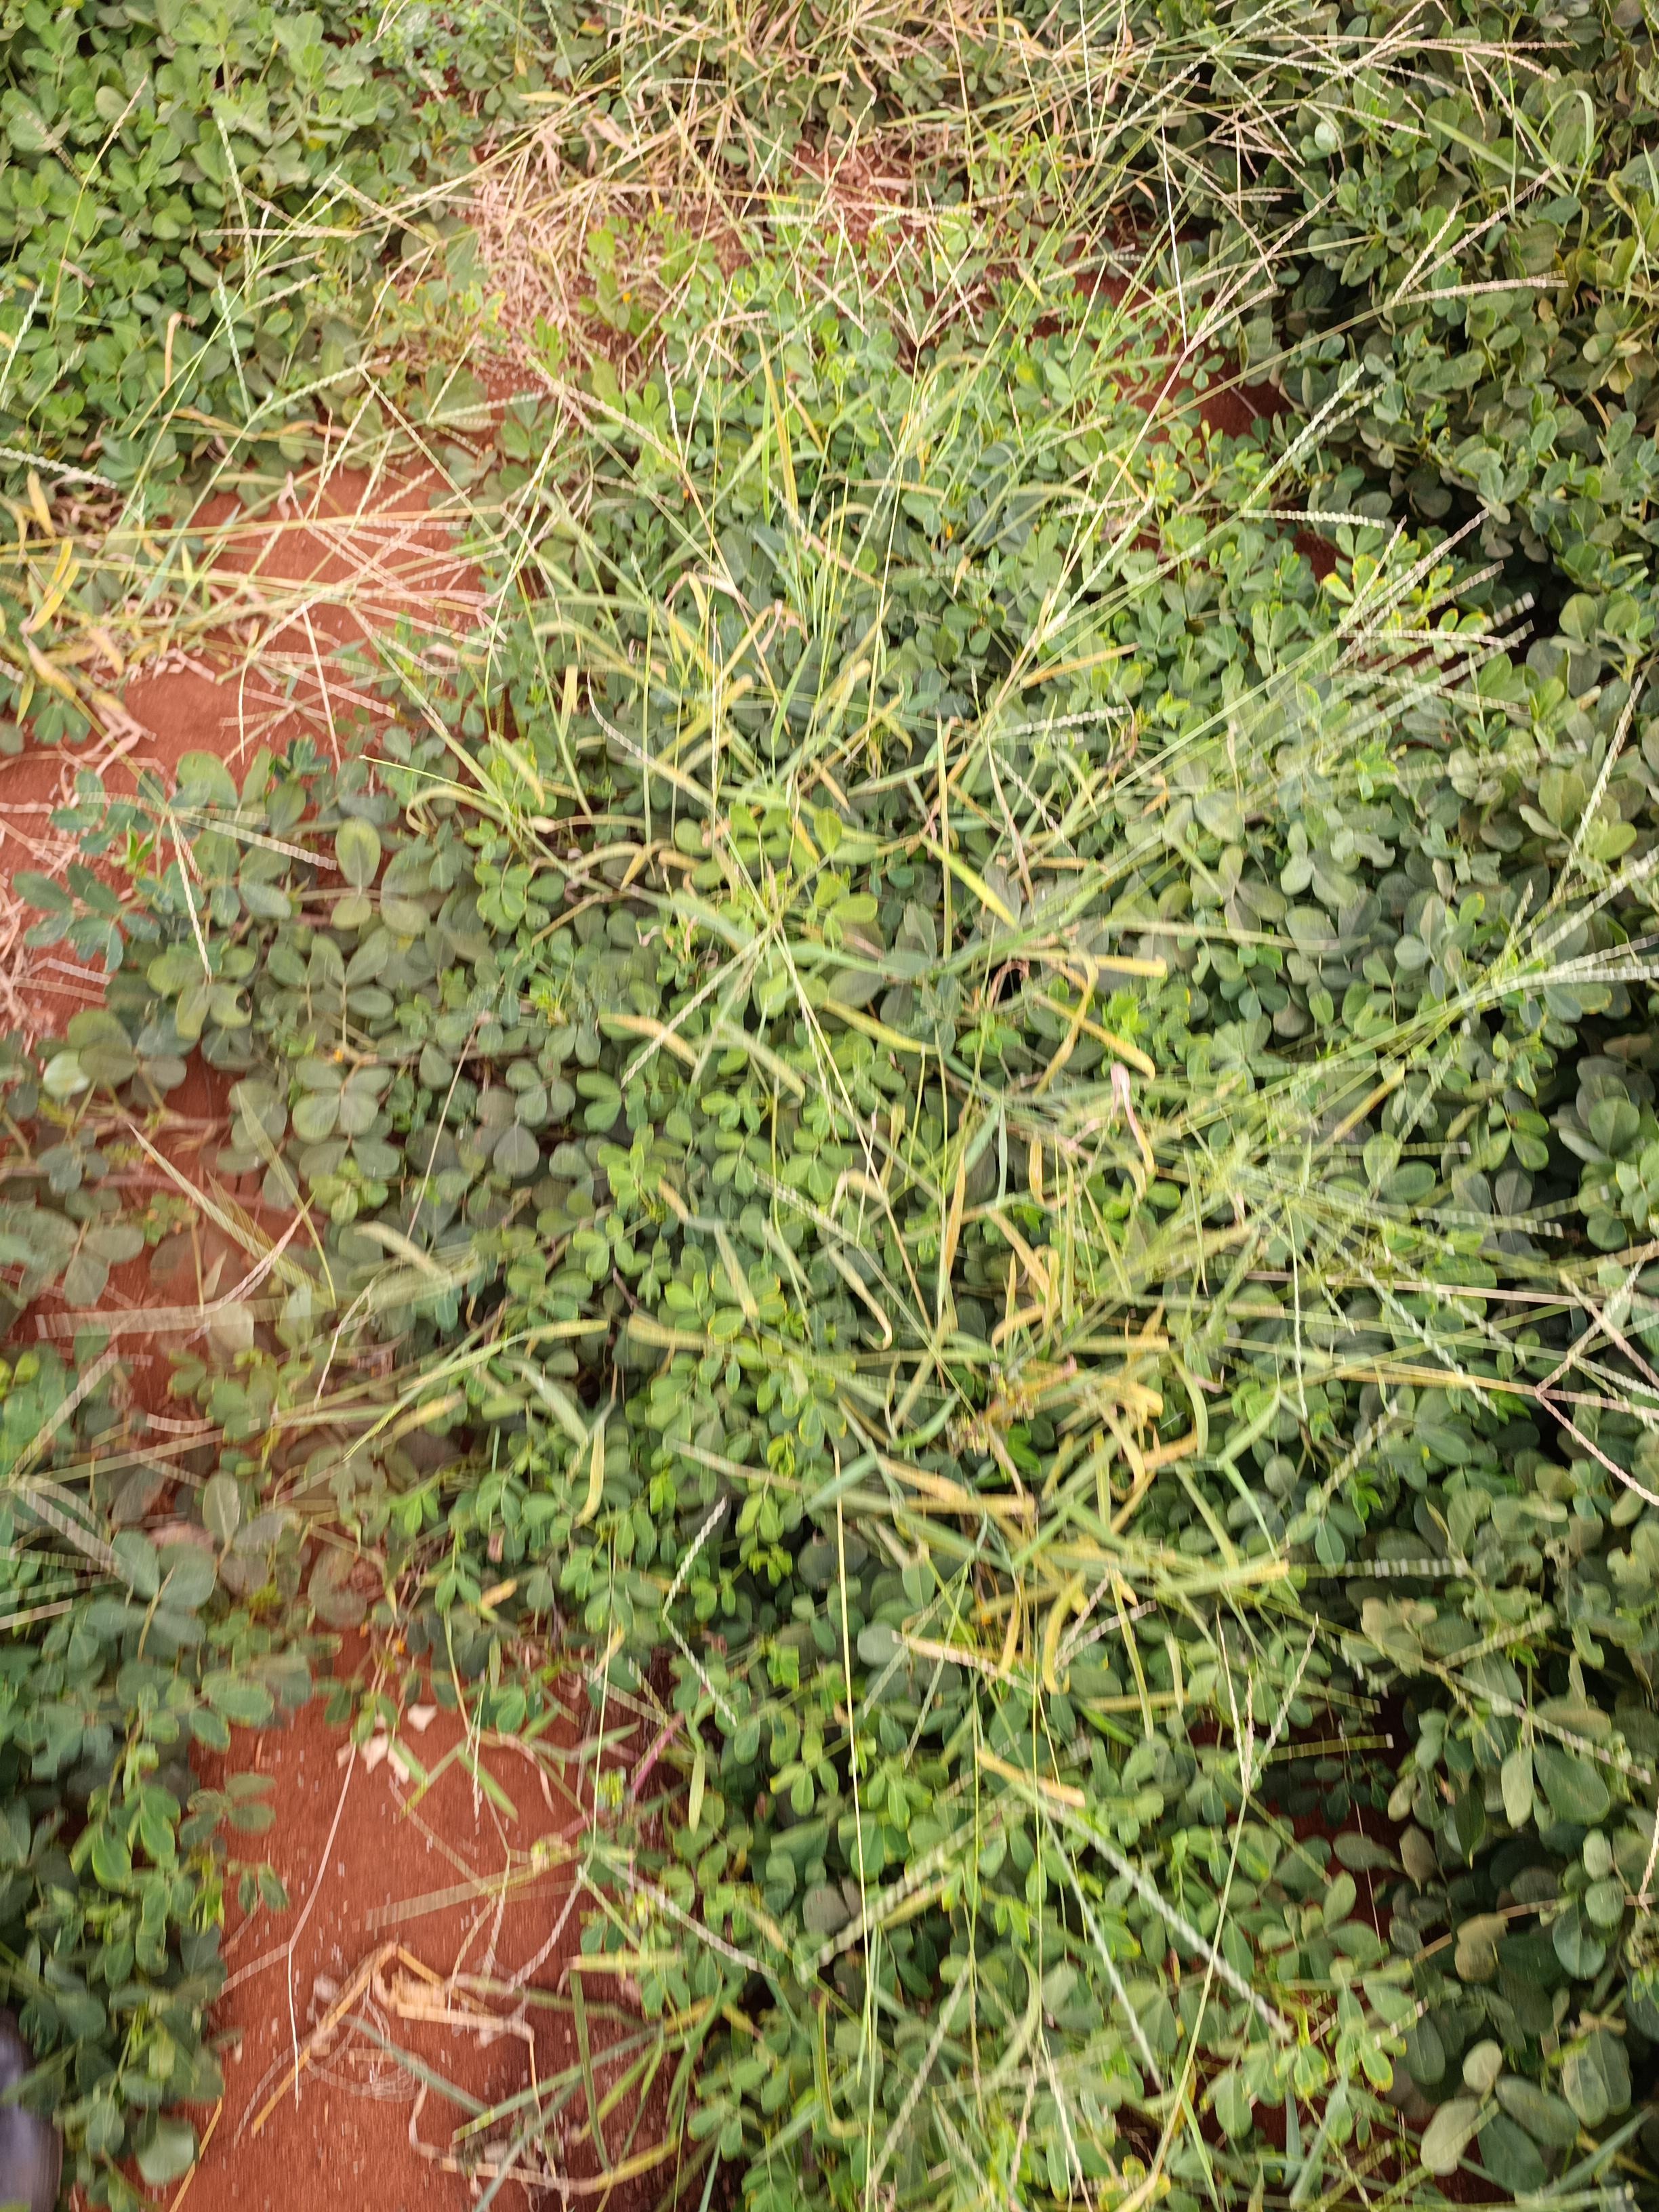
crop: groundnut
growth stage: maturity
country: Kenya
